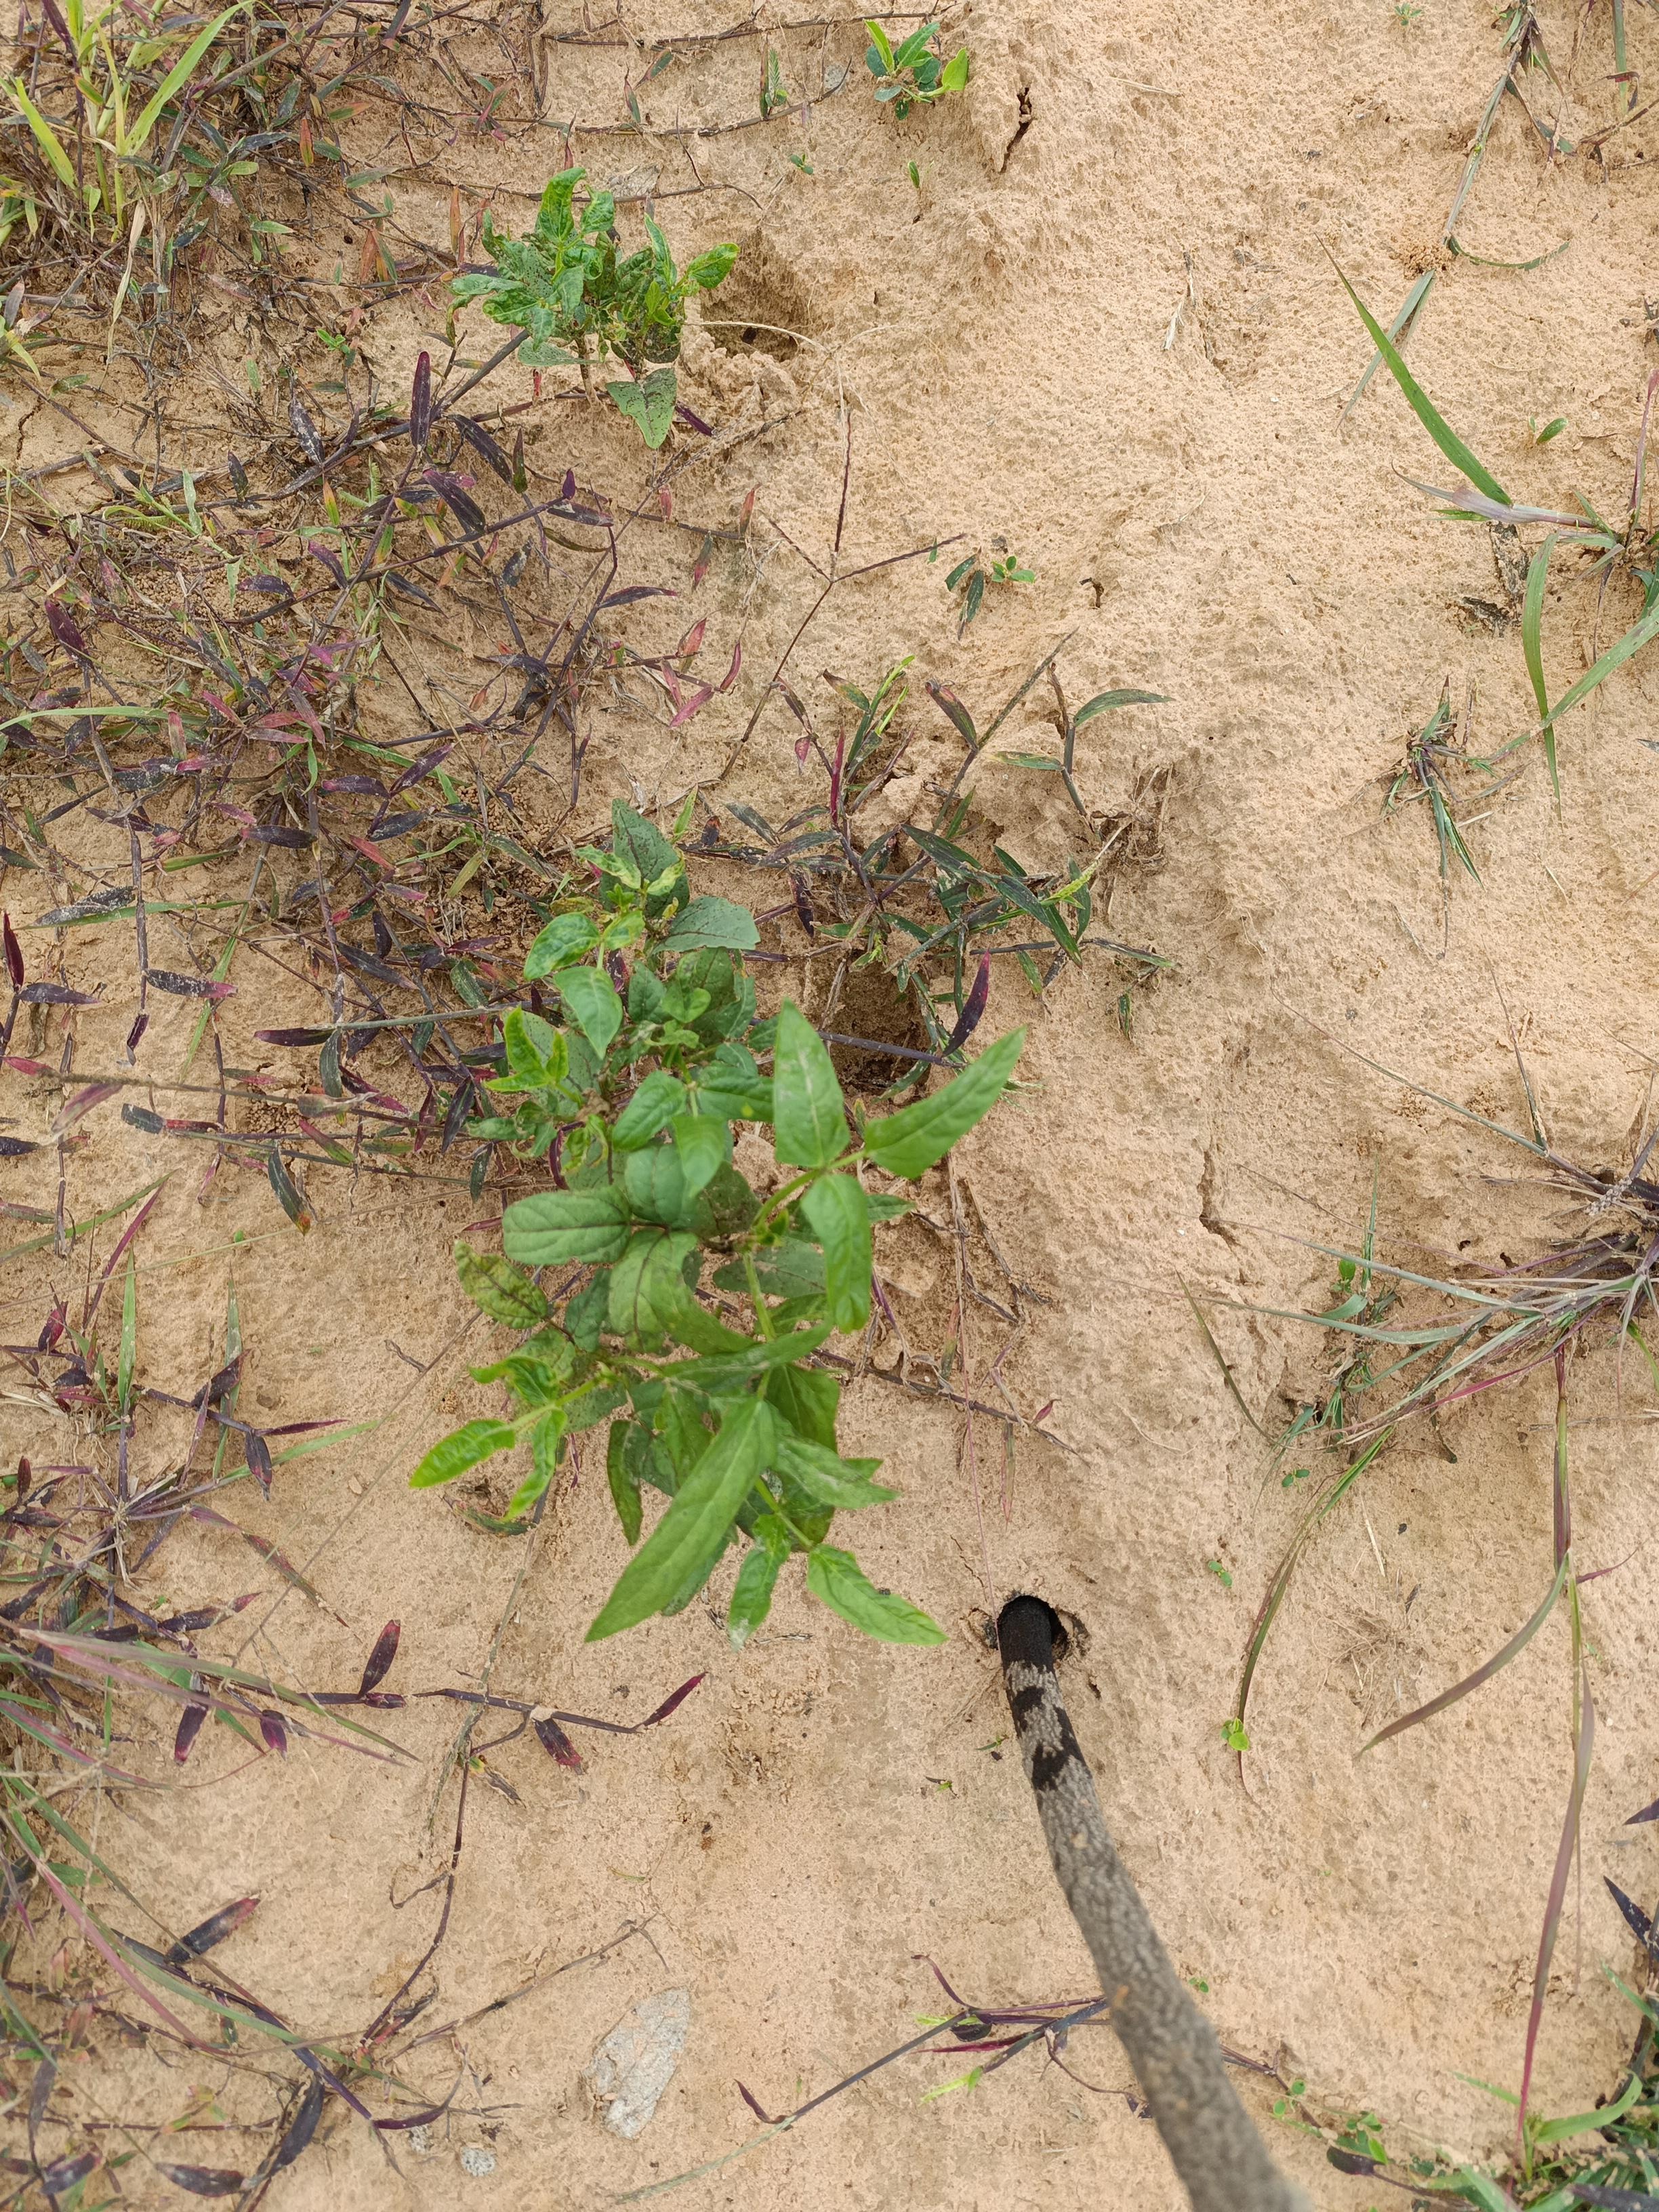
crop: cowpea
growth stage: emergence
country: Nigeria
